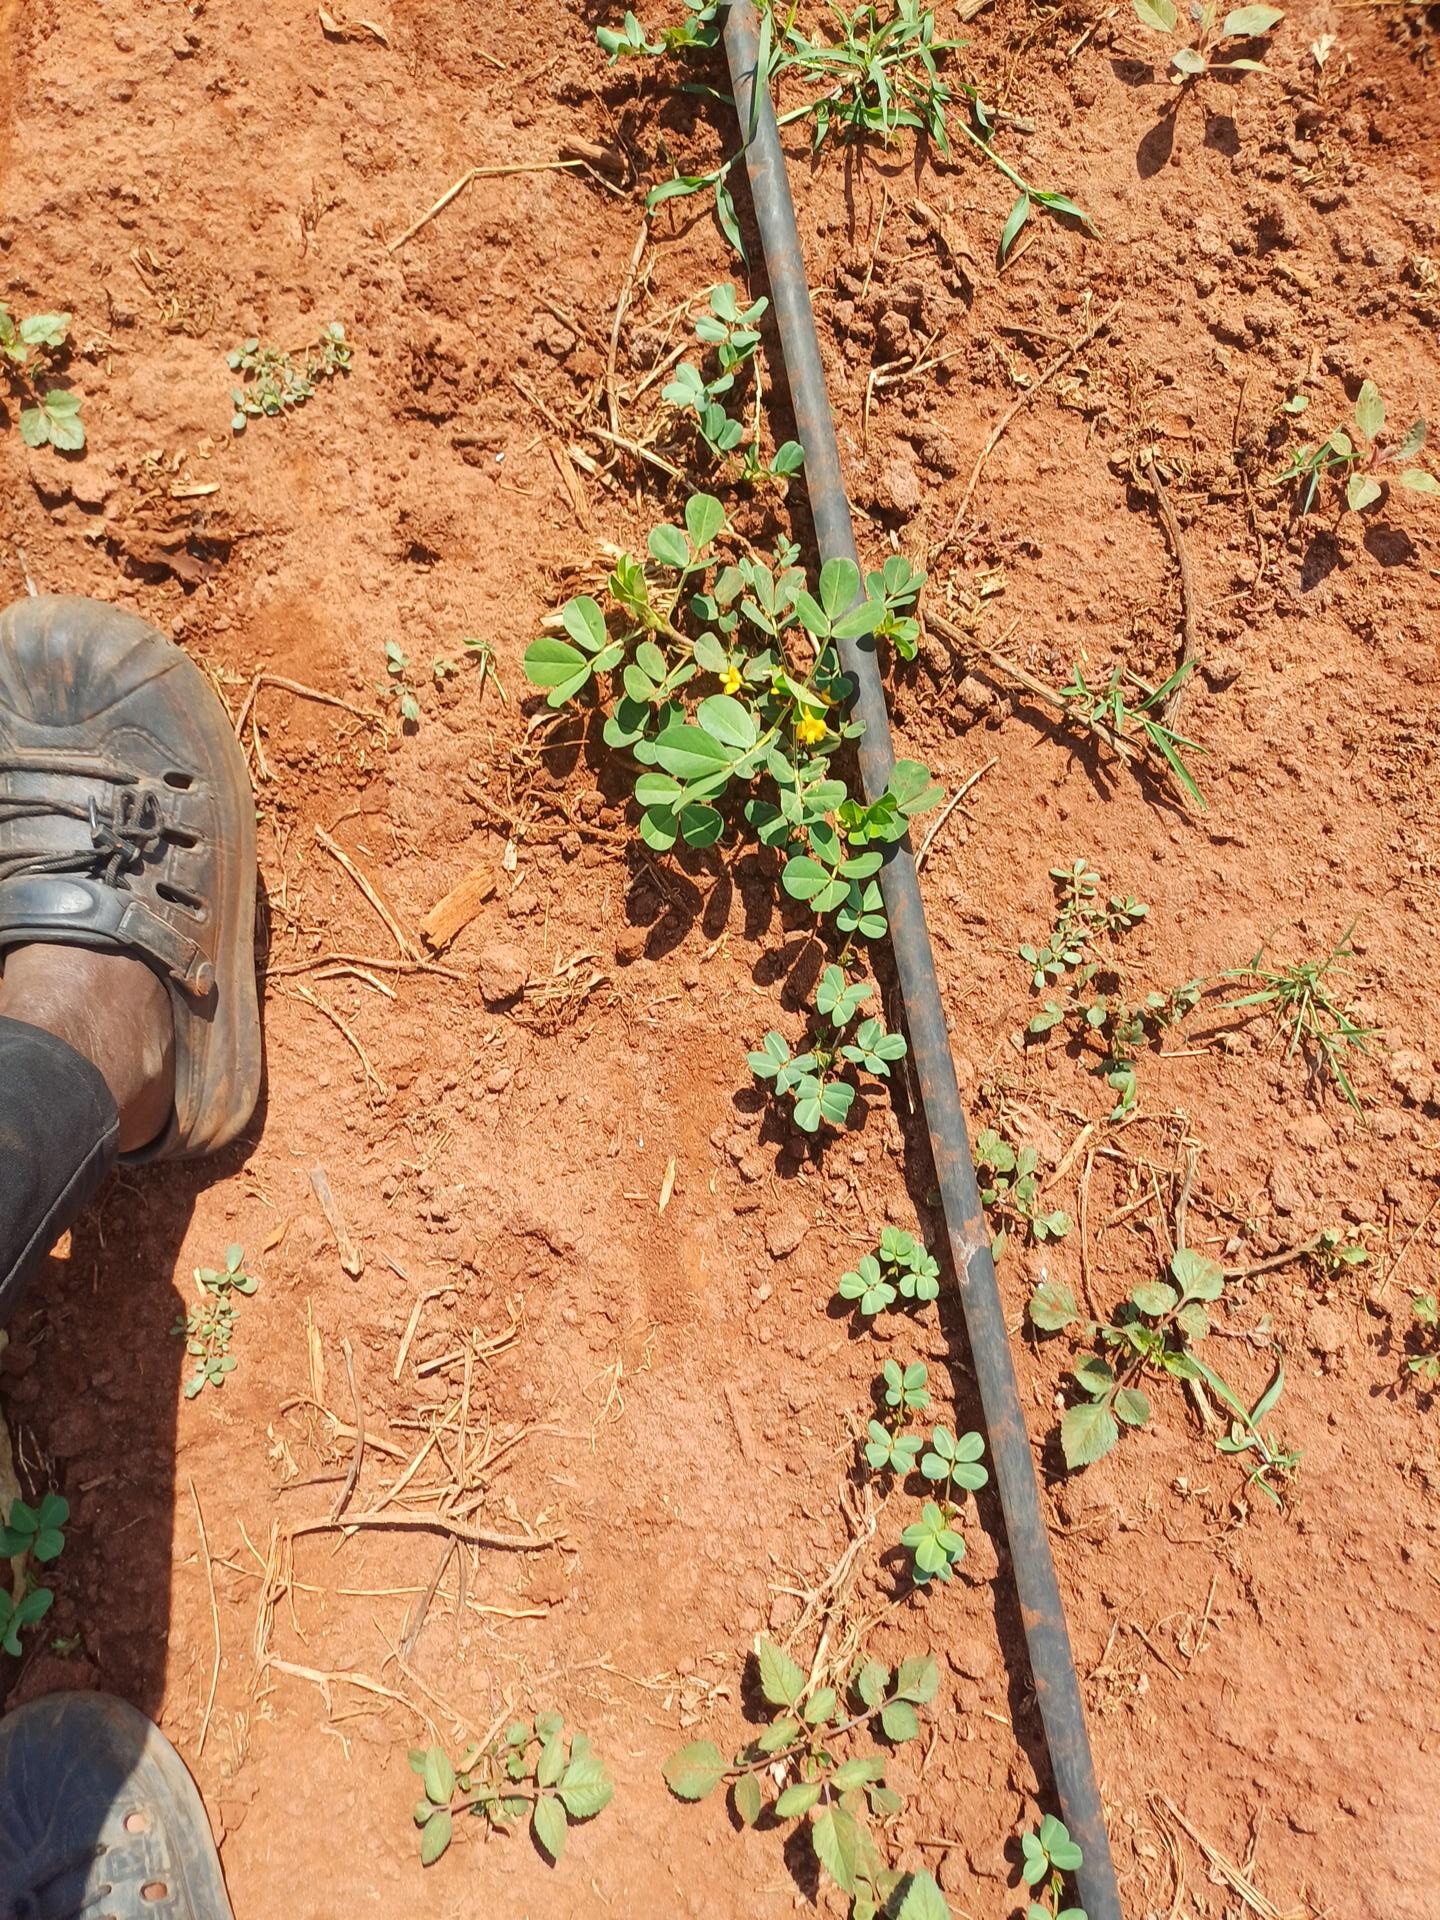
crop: groundnut
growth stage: vegetative
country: Kenya
